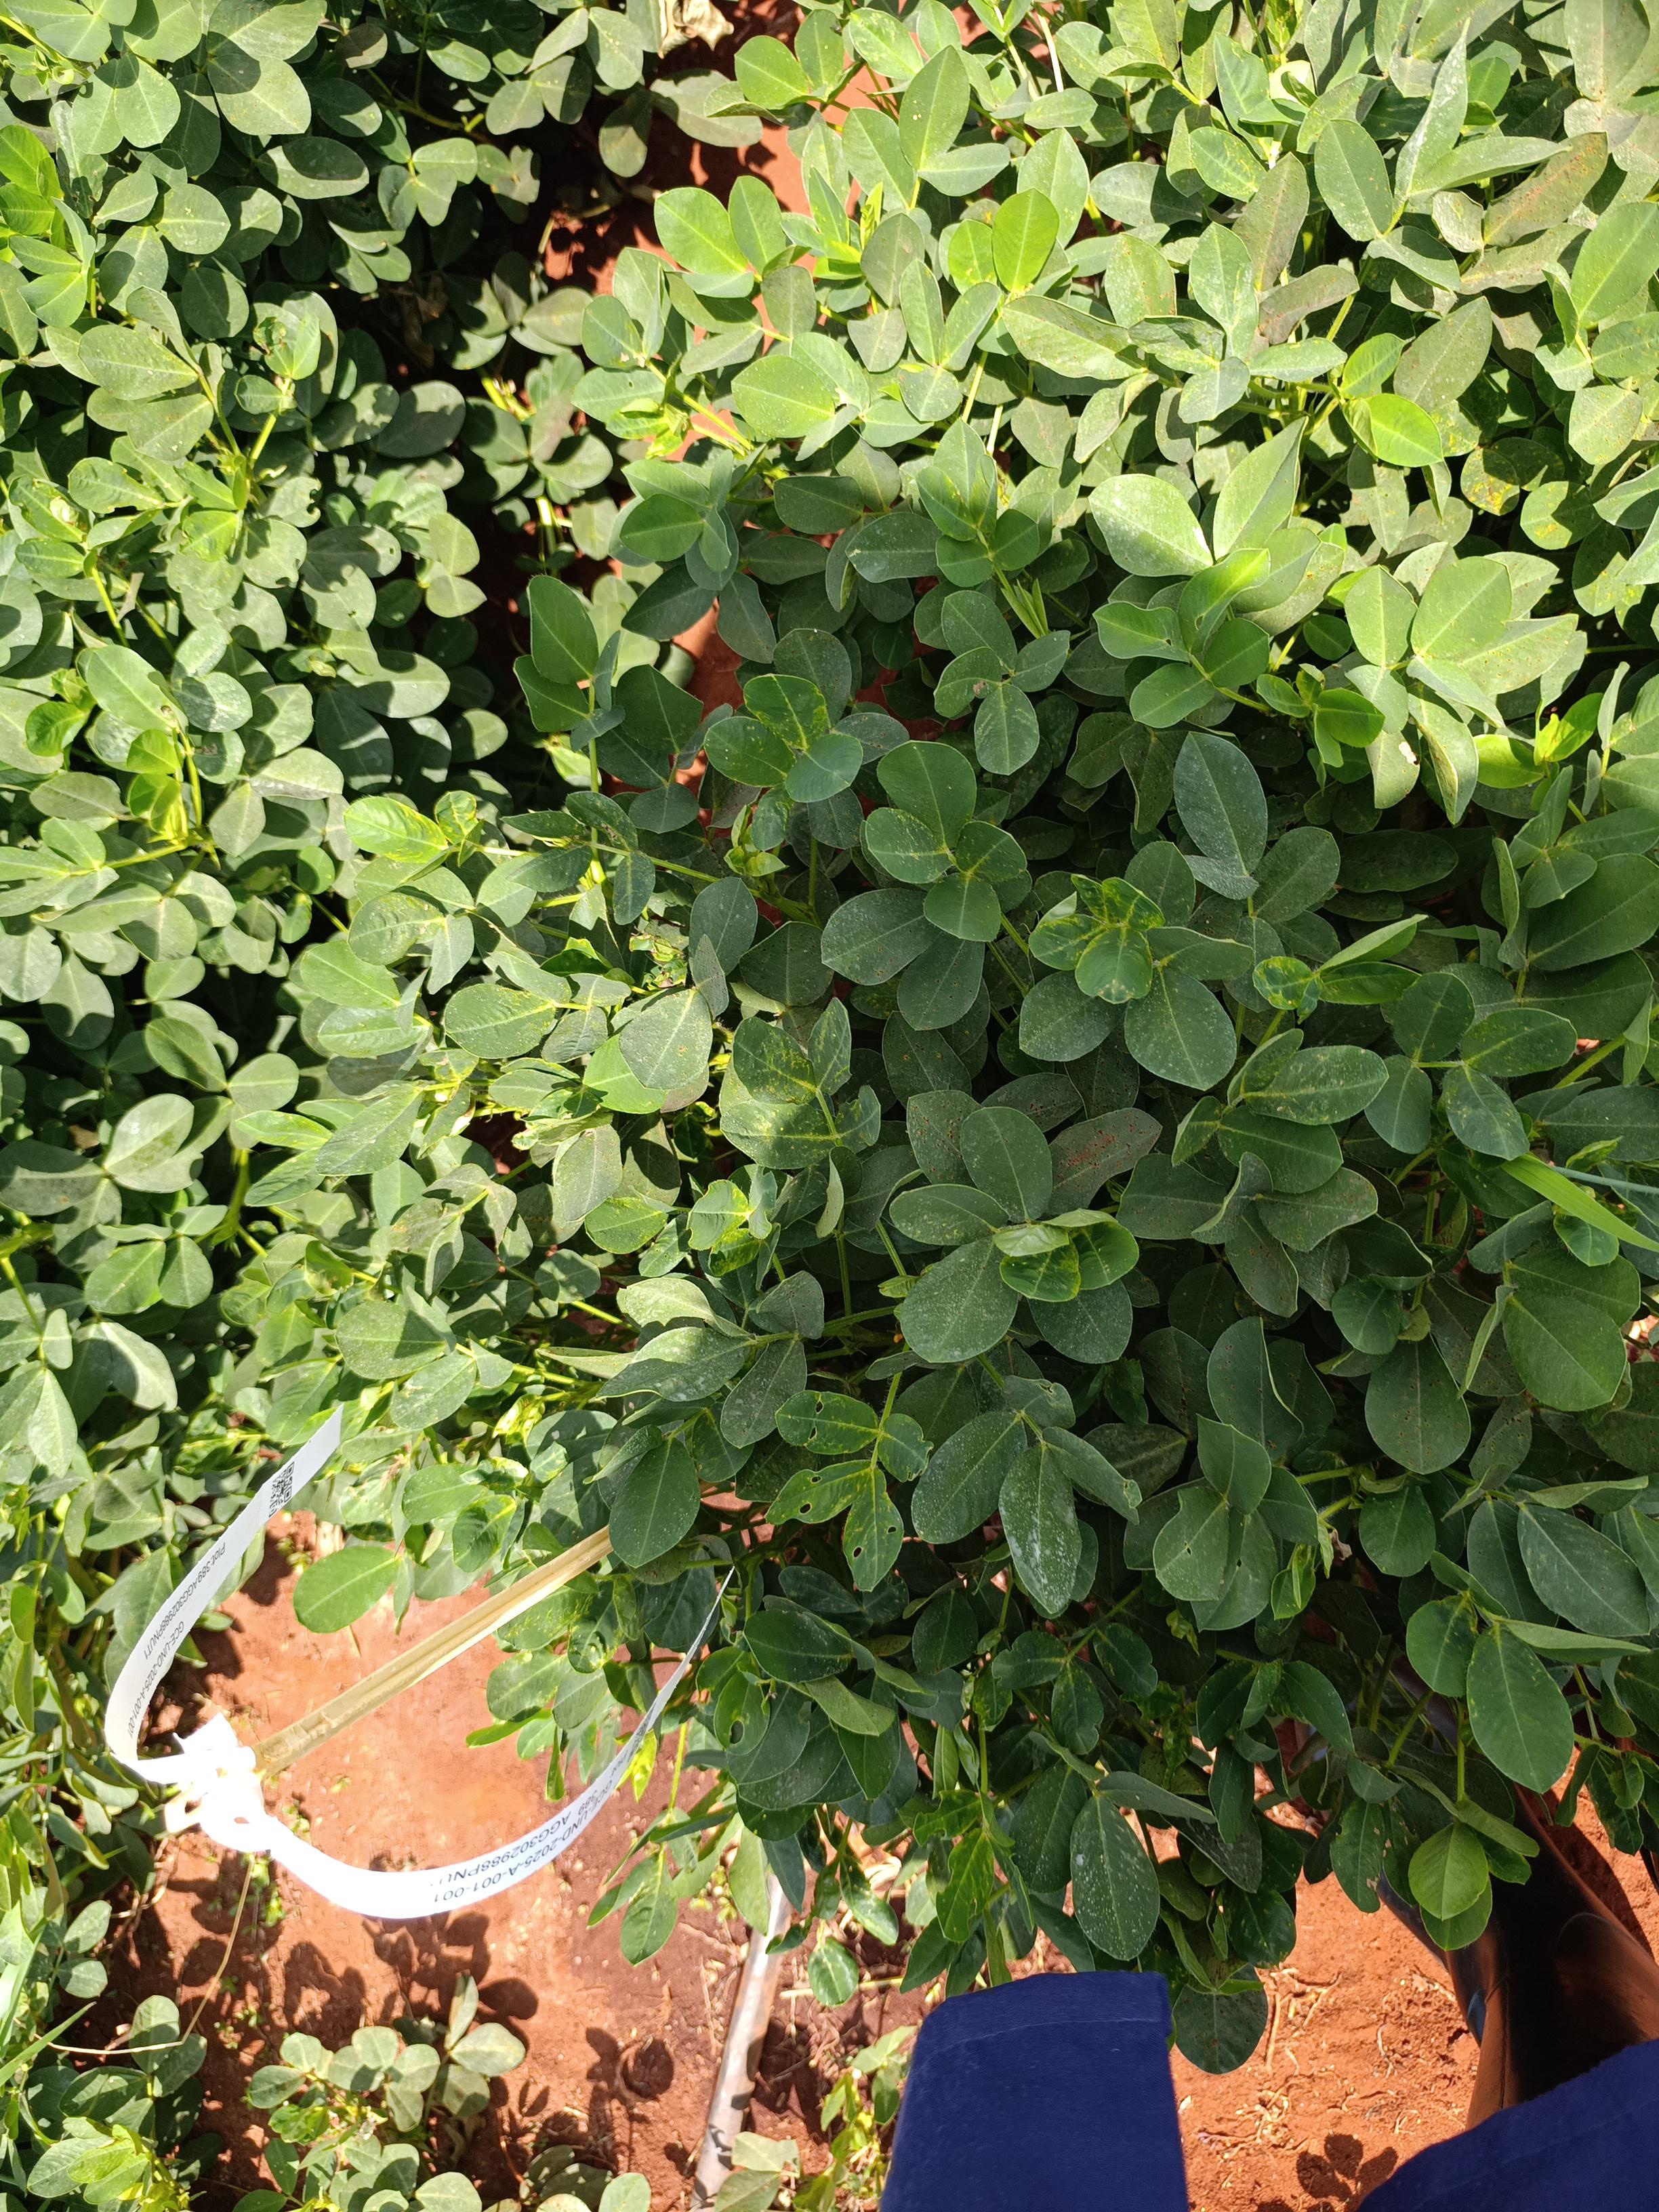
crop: groundnut
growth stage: pegging
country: Kenya
